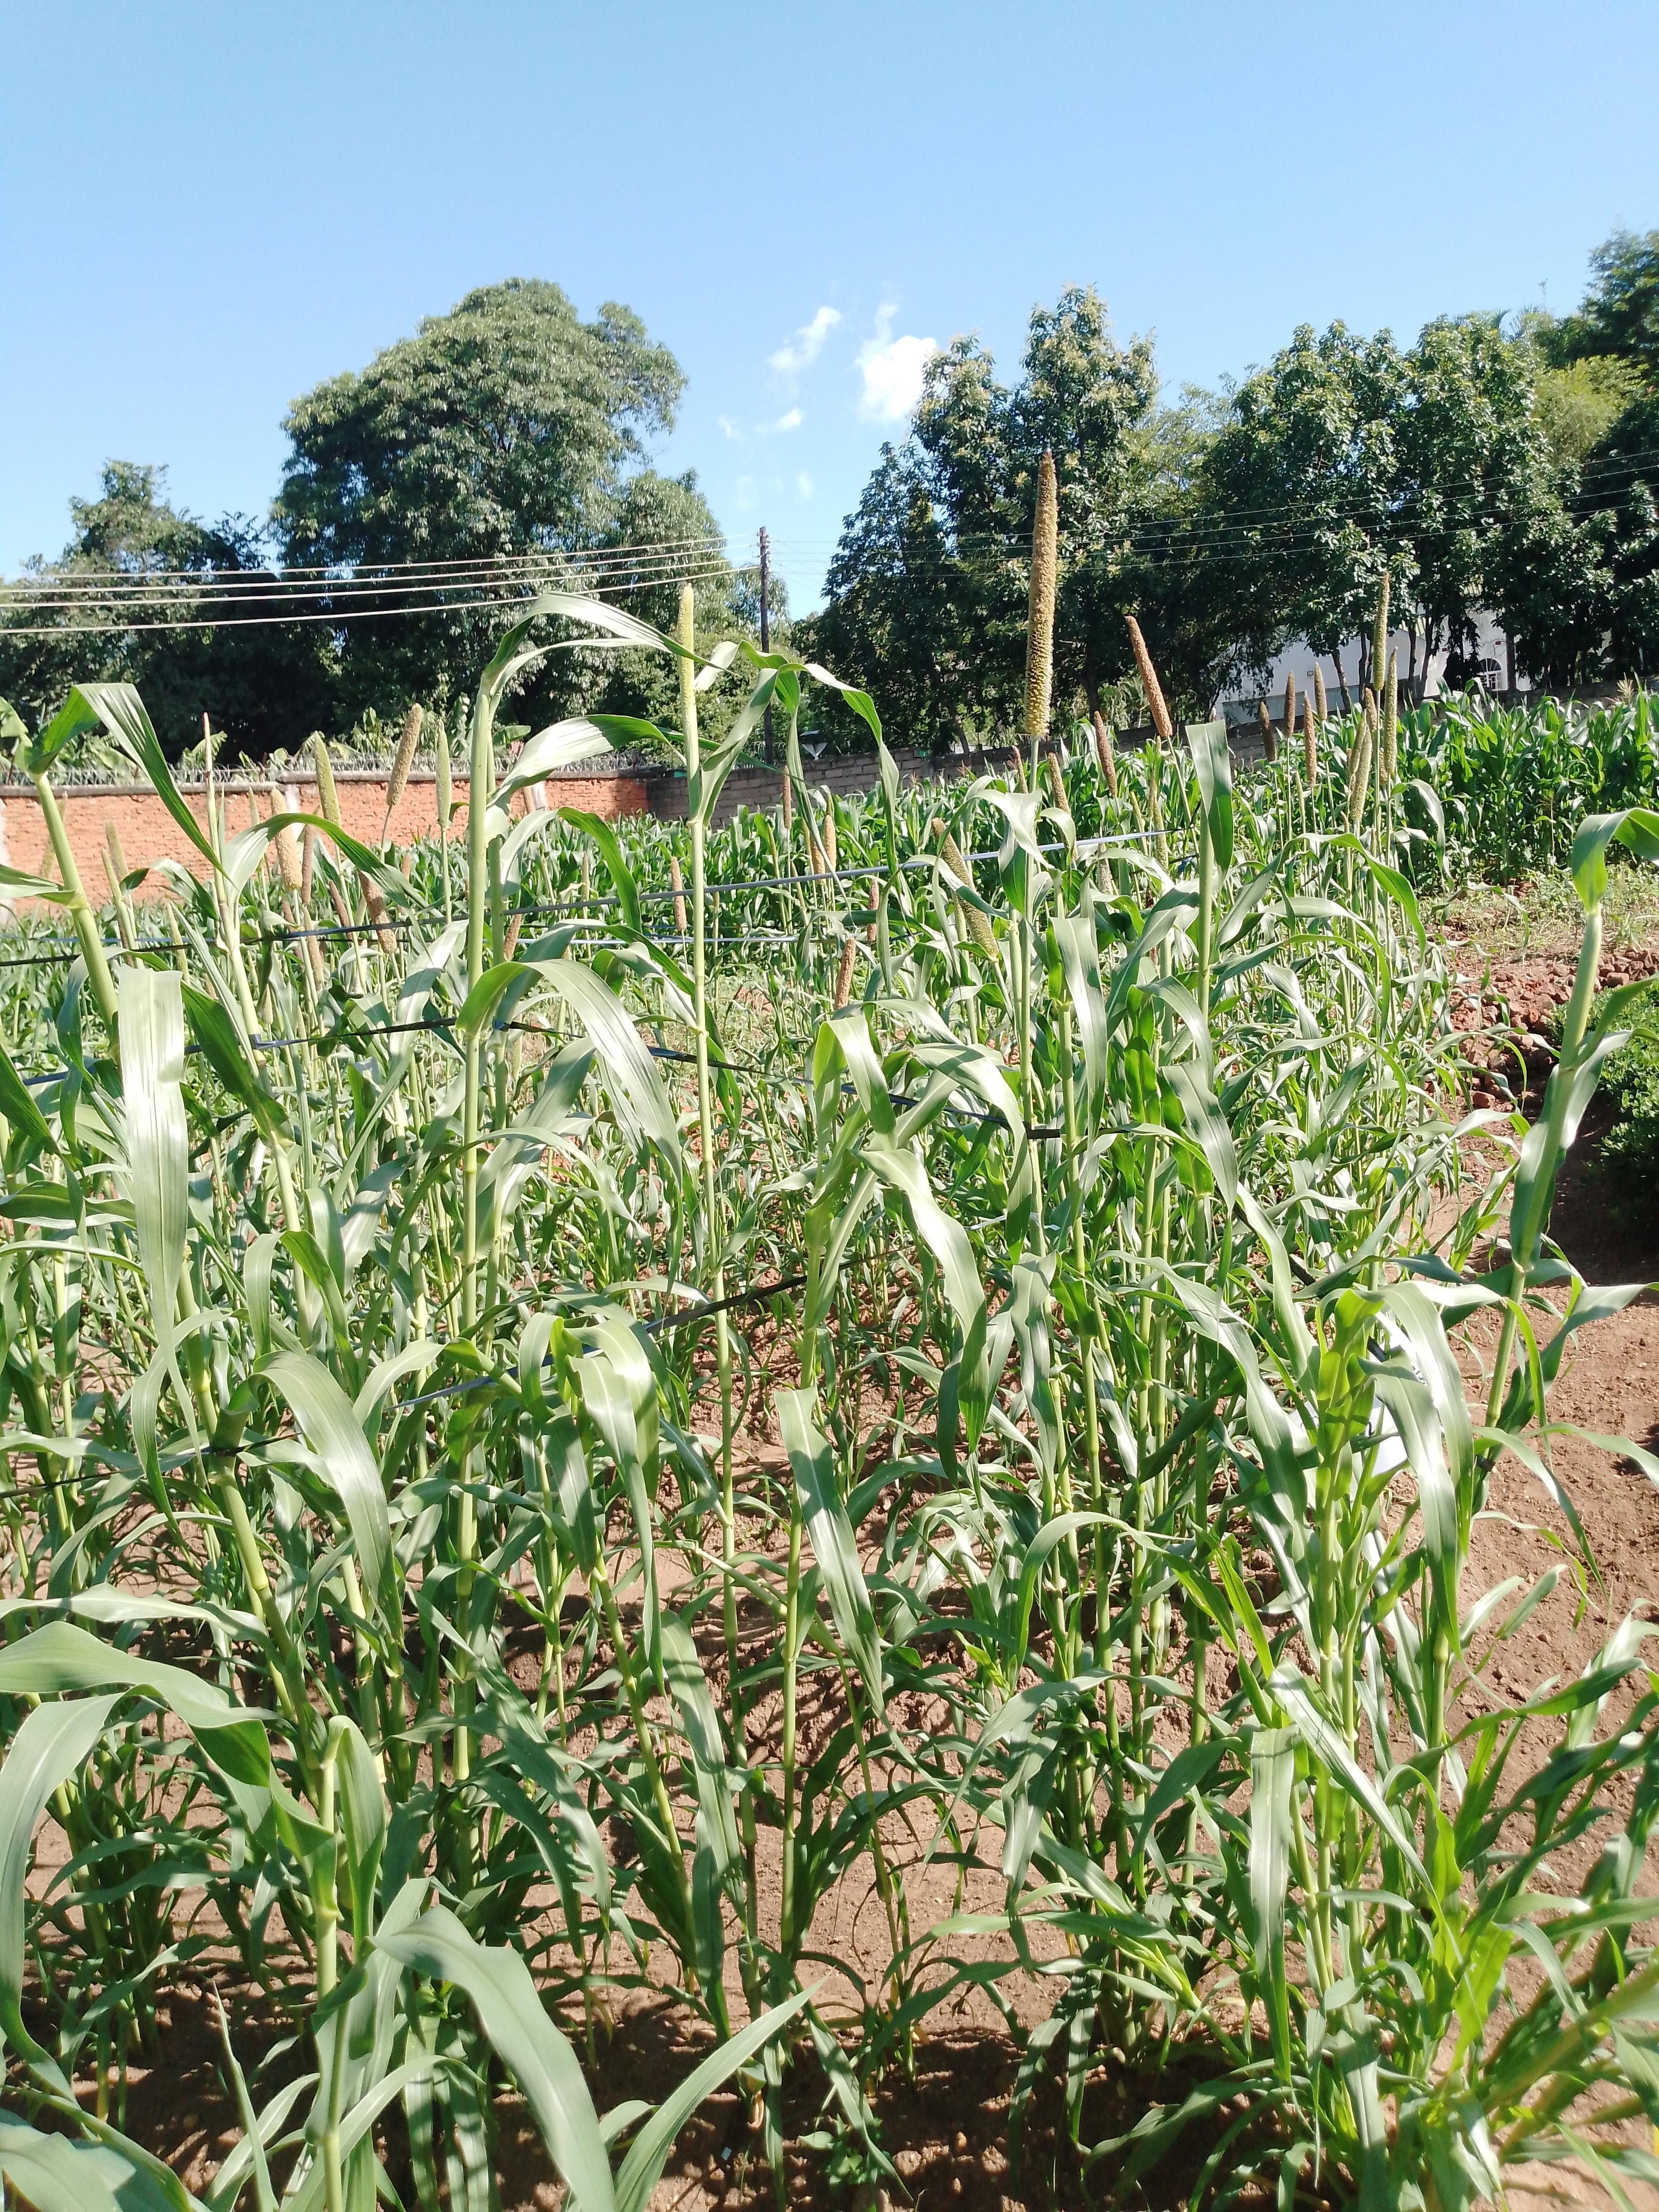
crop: pearl millet
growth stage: development pod
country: Malawi
